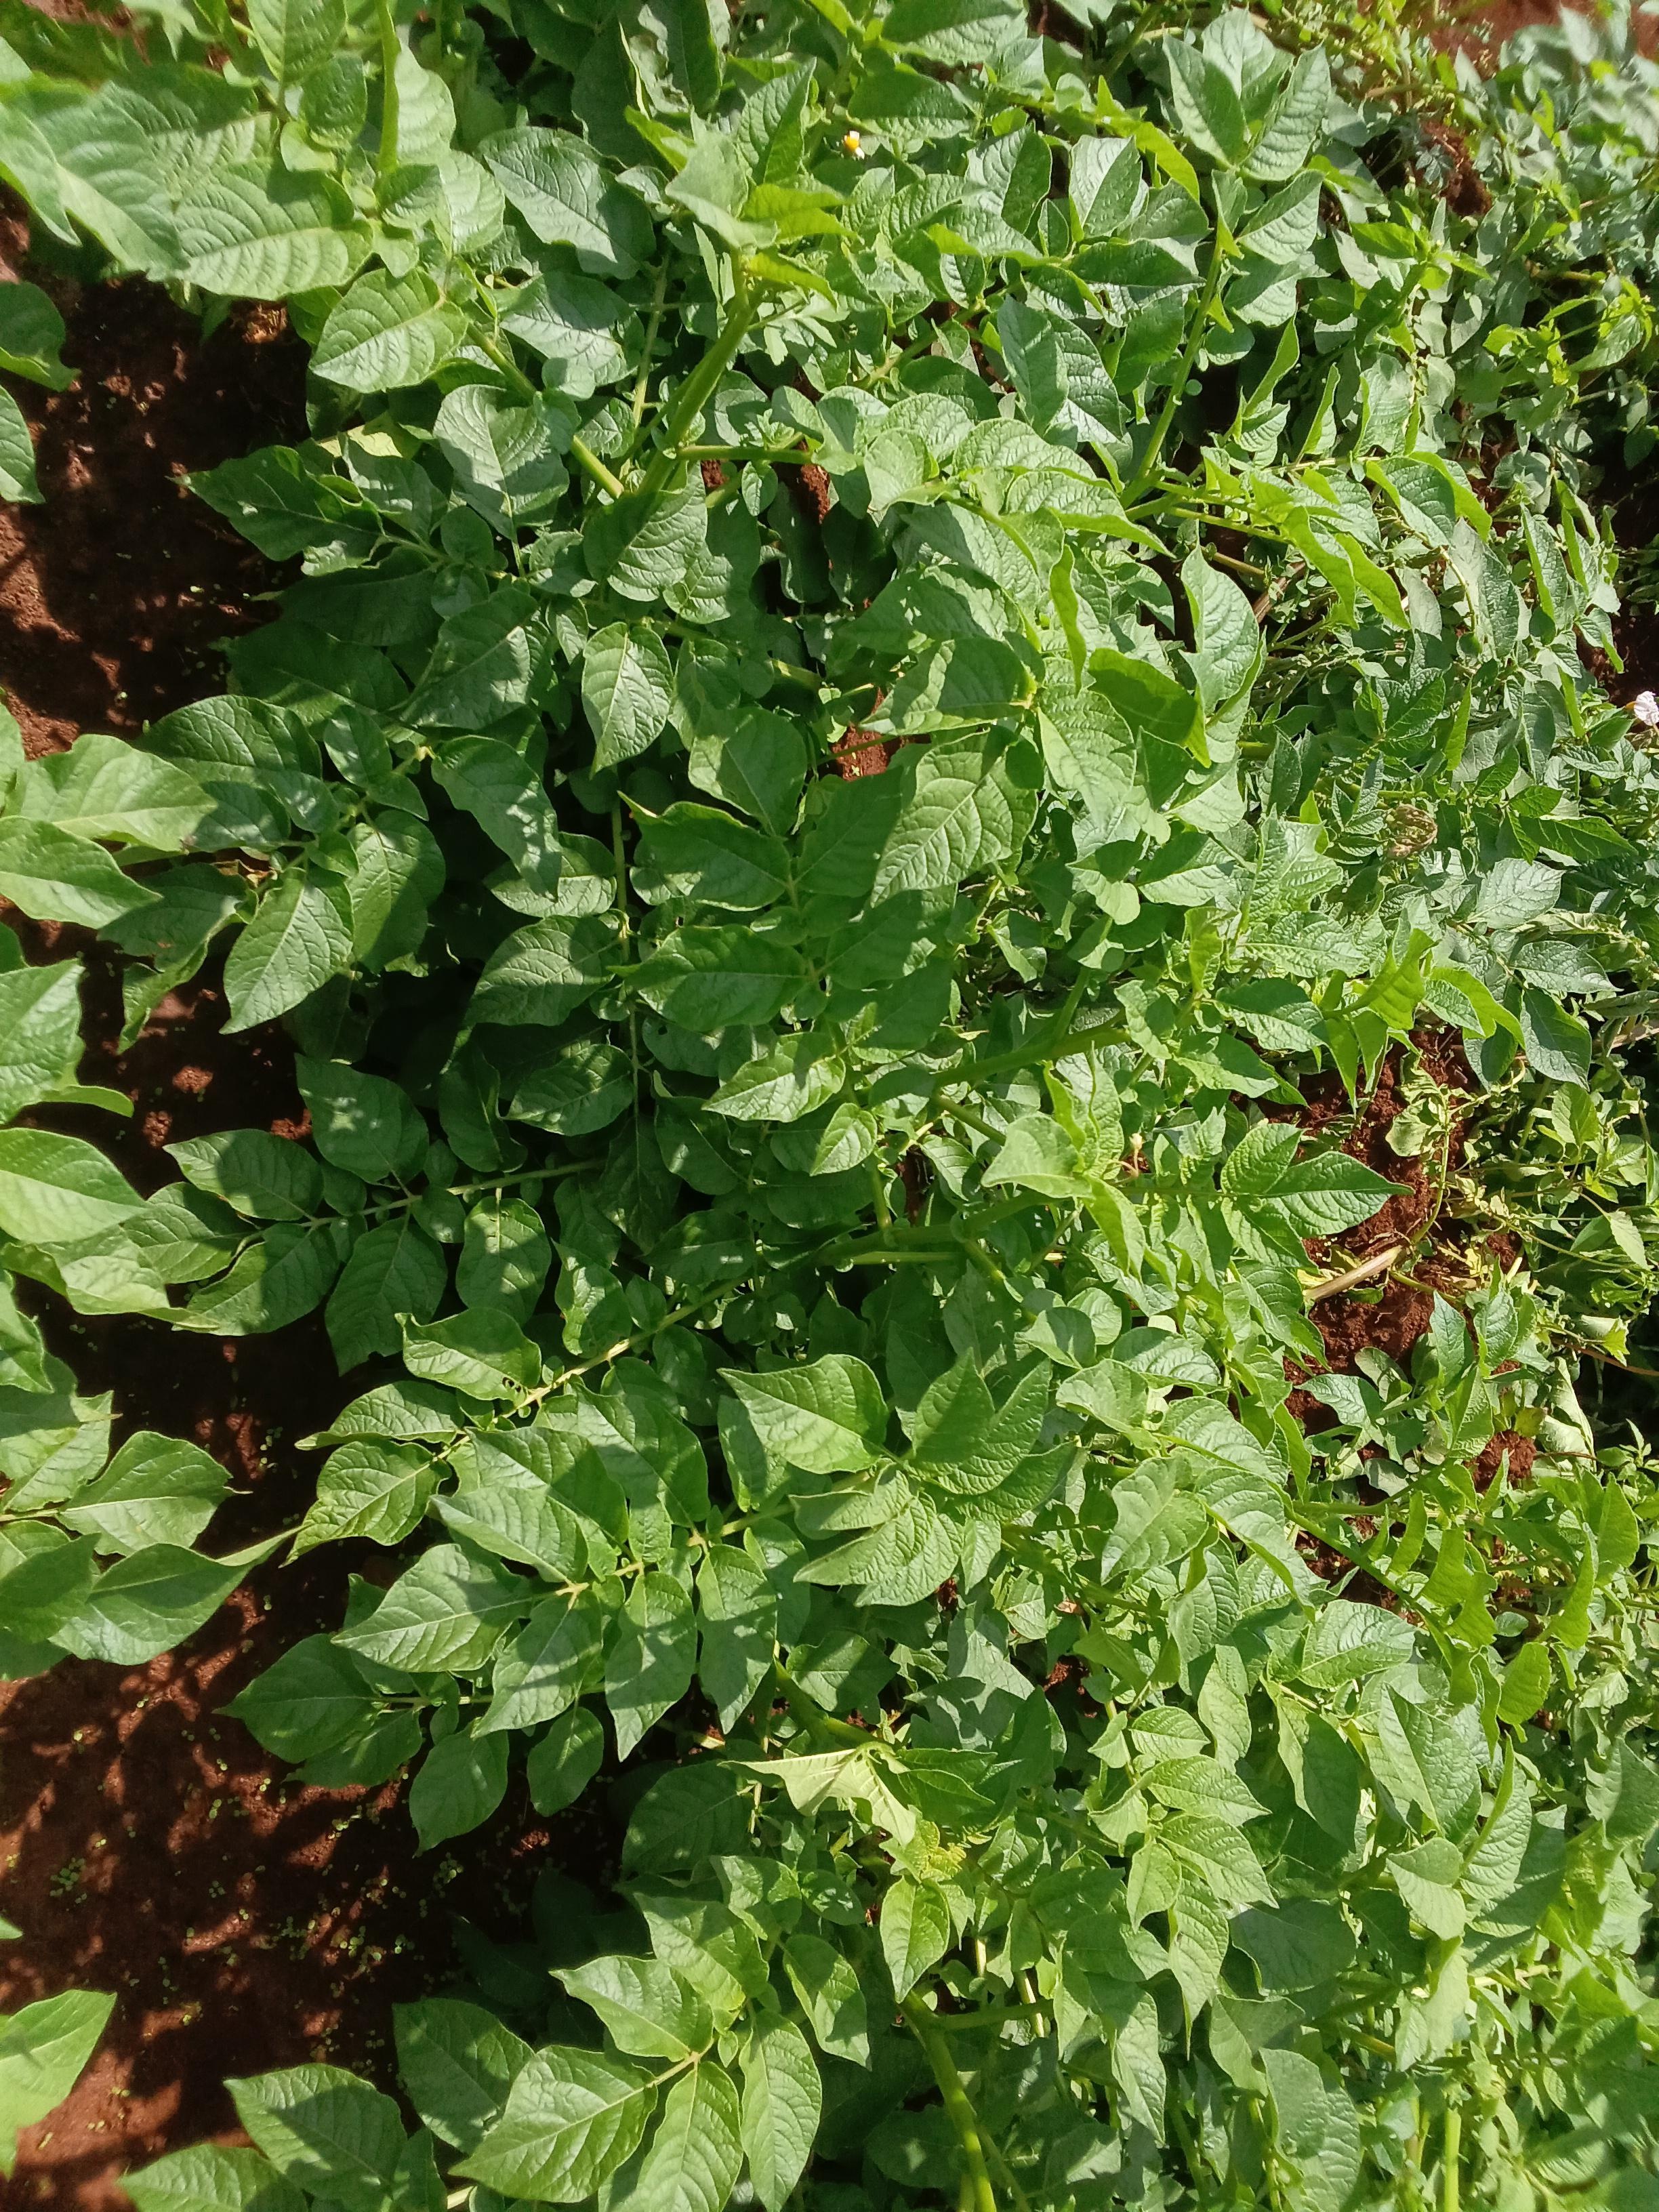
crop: potato
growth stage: vegetative
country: Kenya
